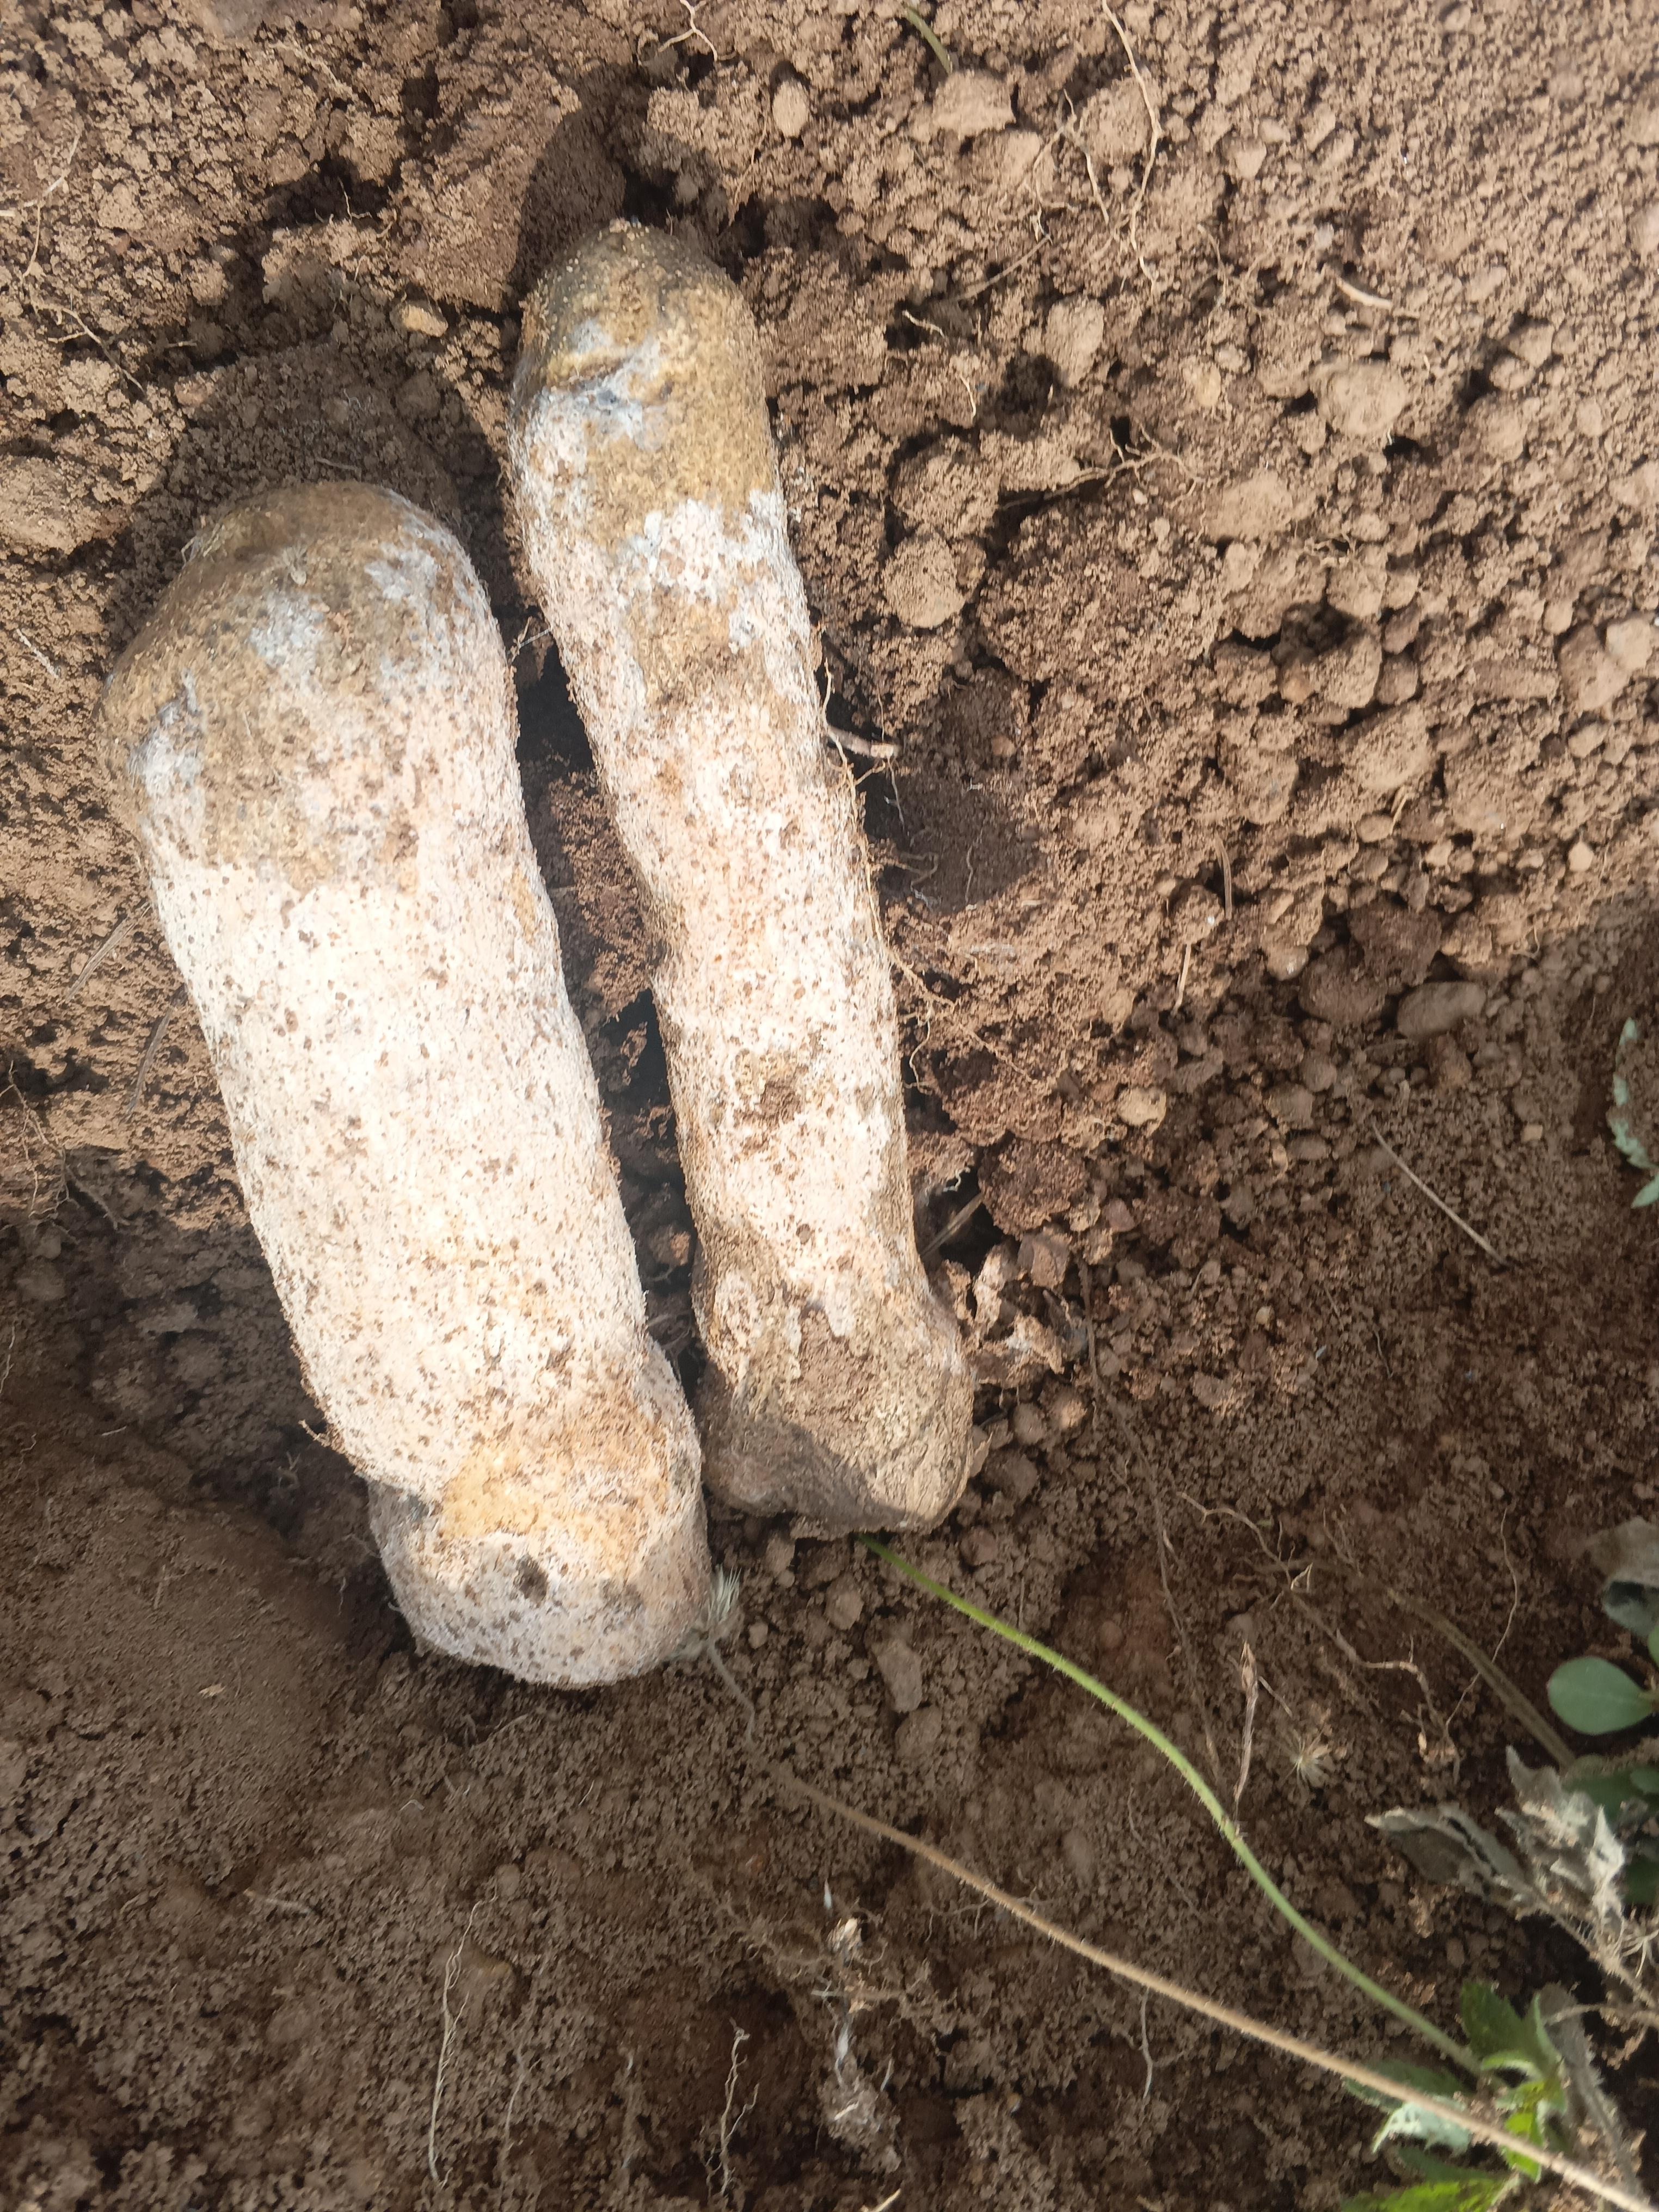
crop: yam
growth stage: harvest
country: Nigeria
